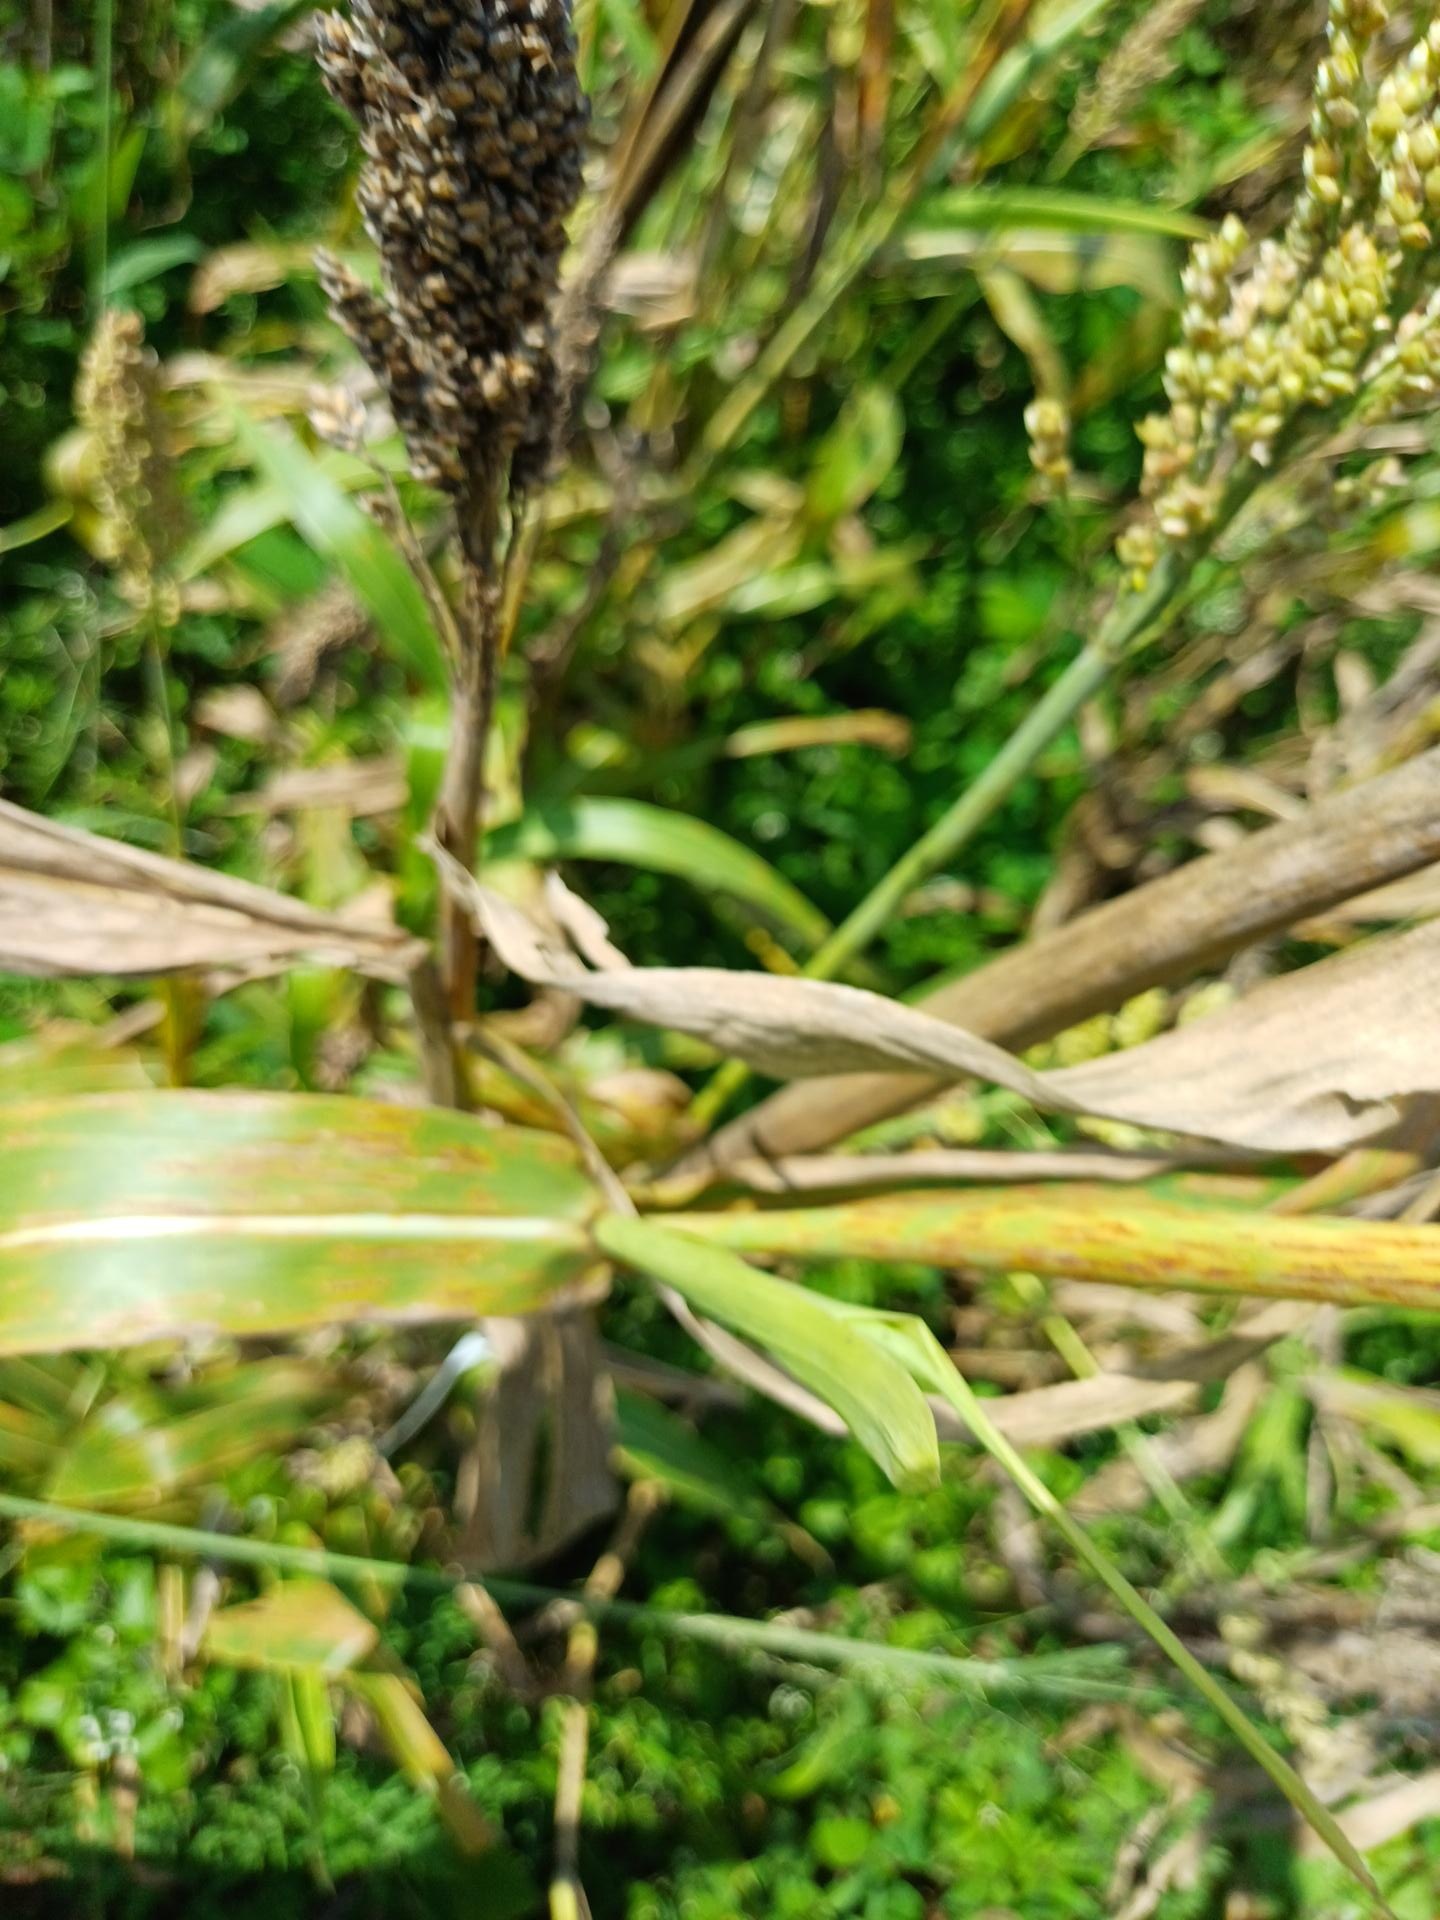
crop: sorghum
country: Kenya
